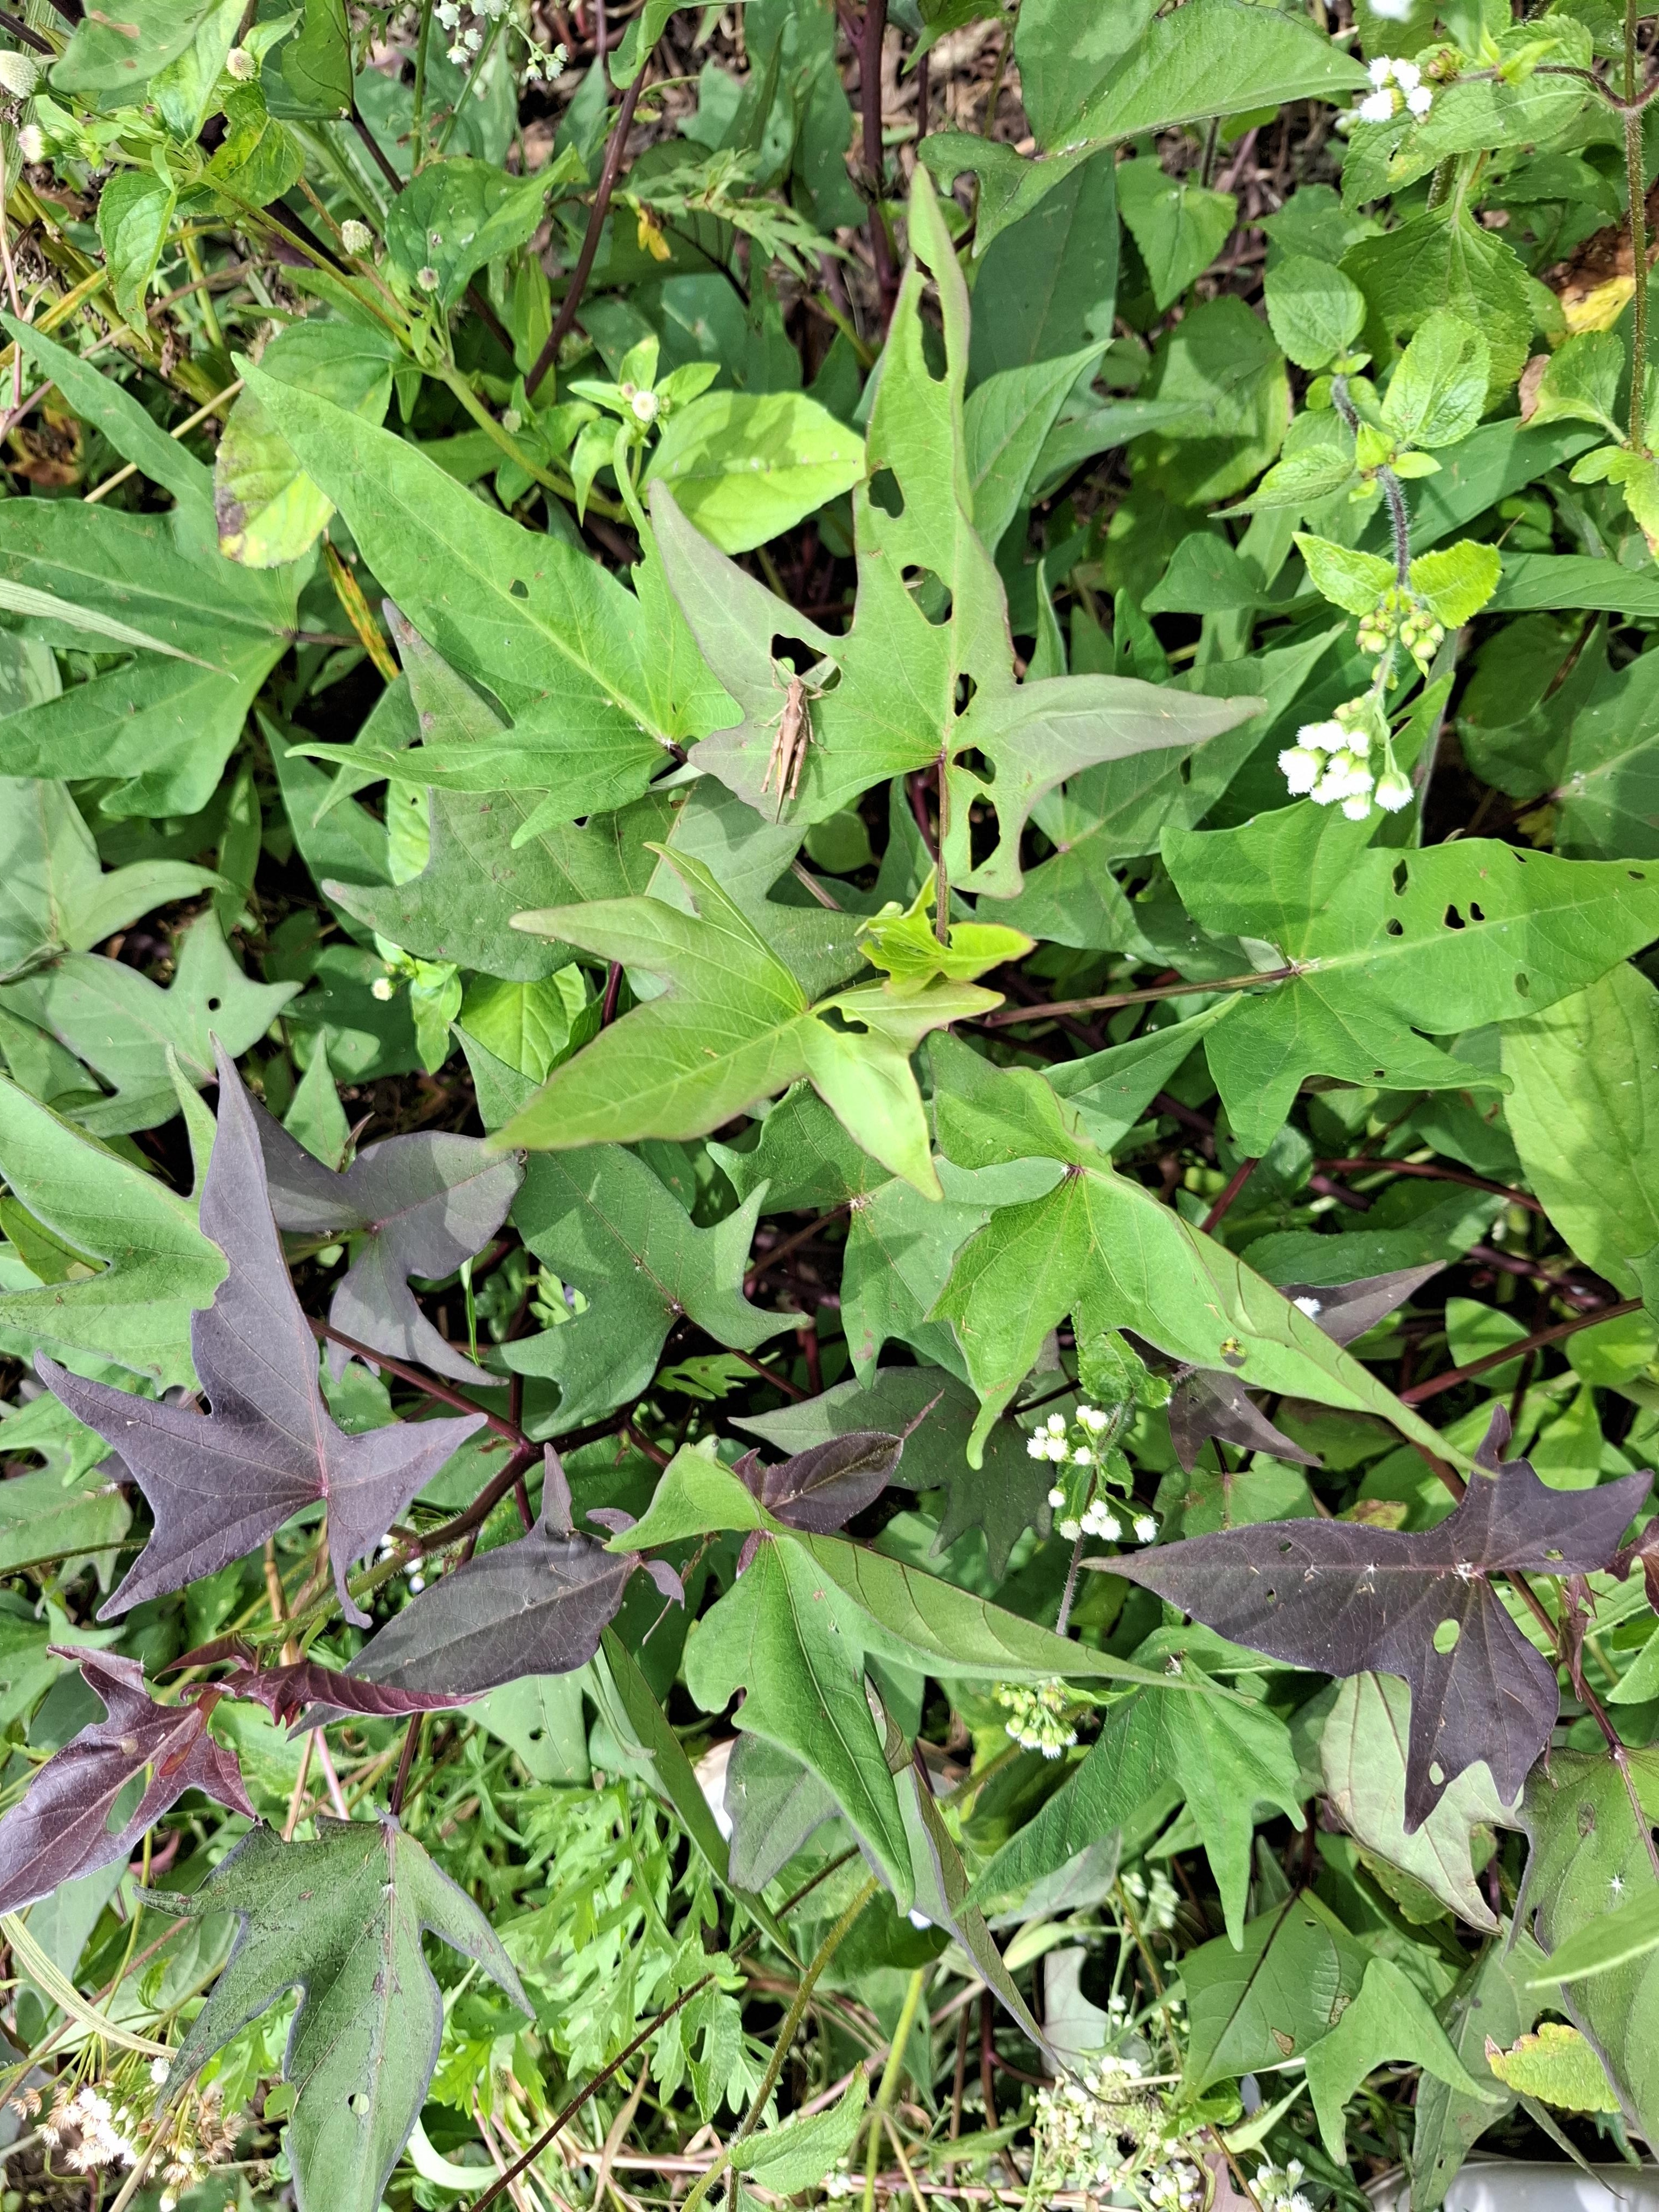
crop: sorghum
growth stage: harvest maturity
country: Tanzania
